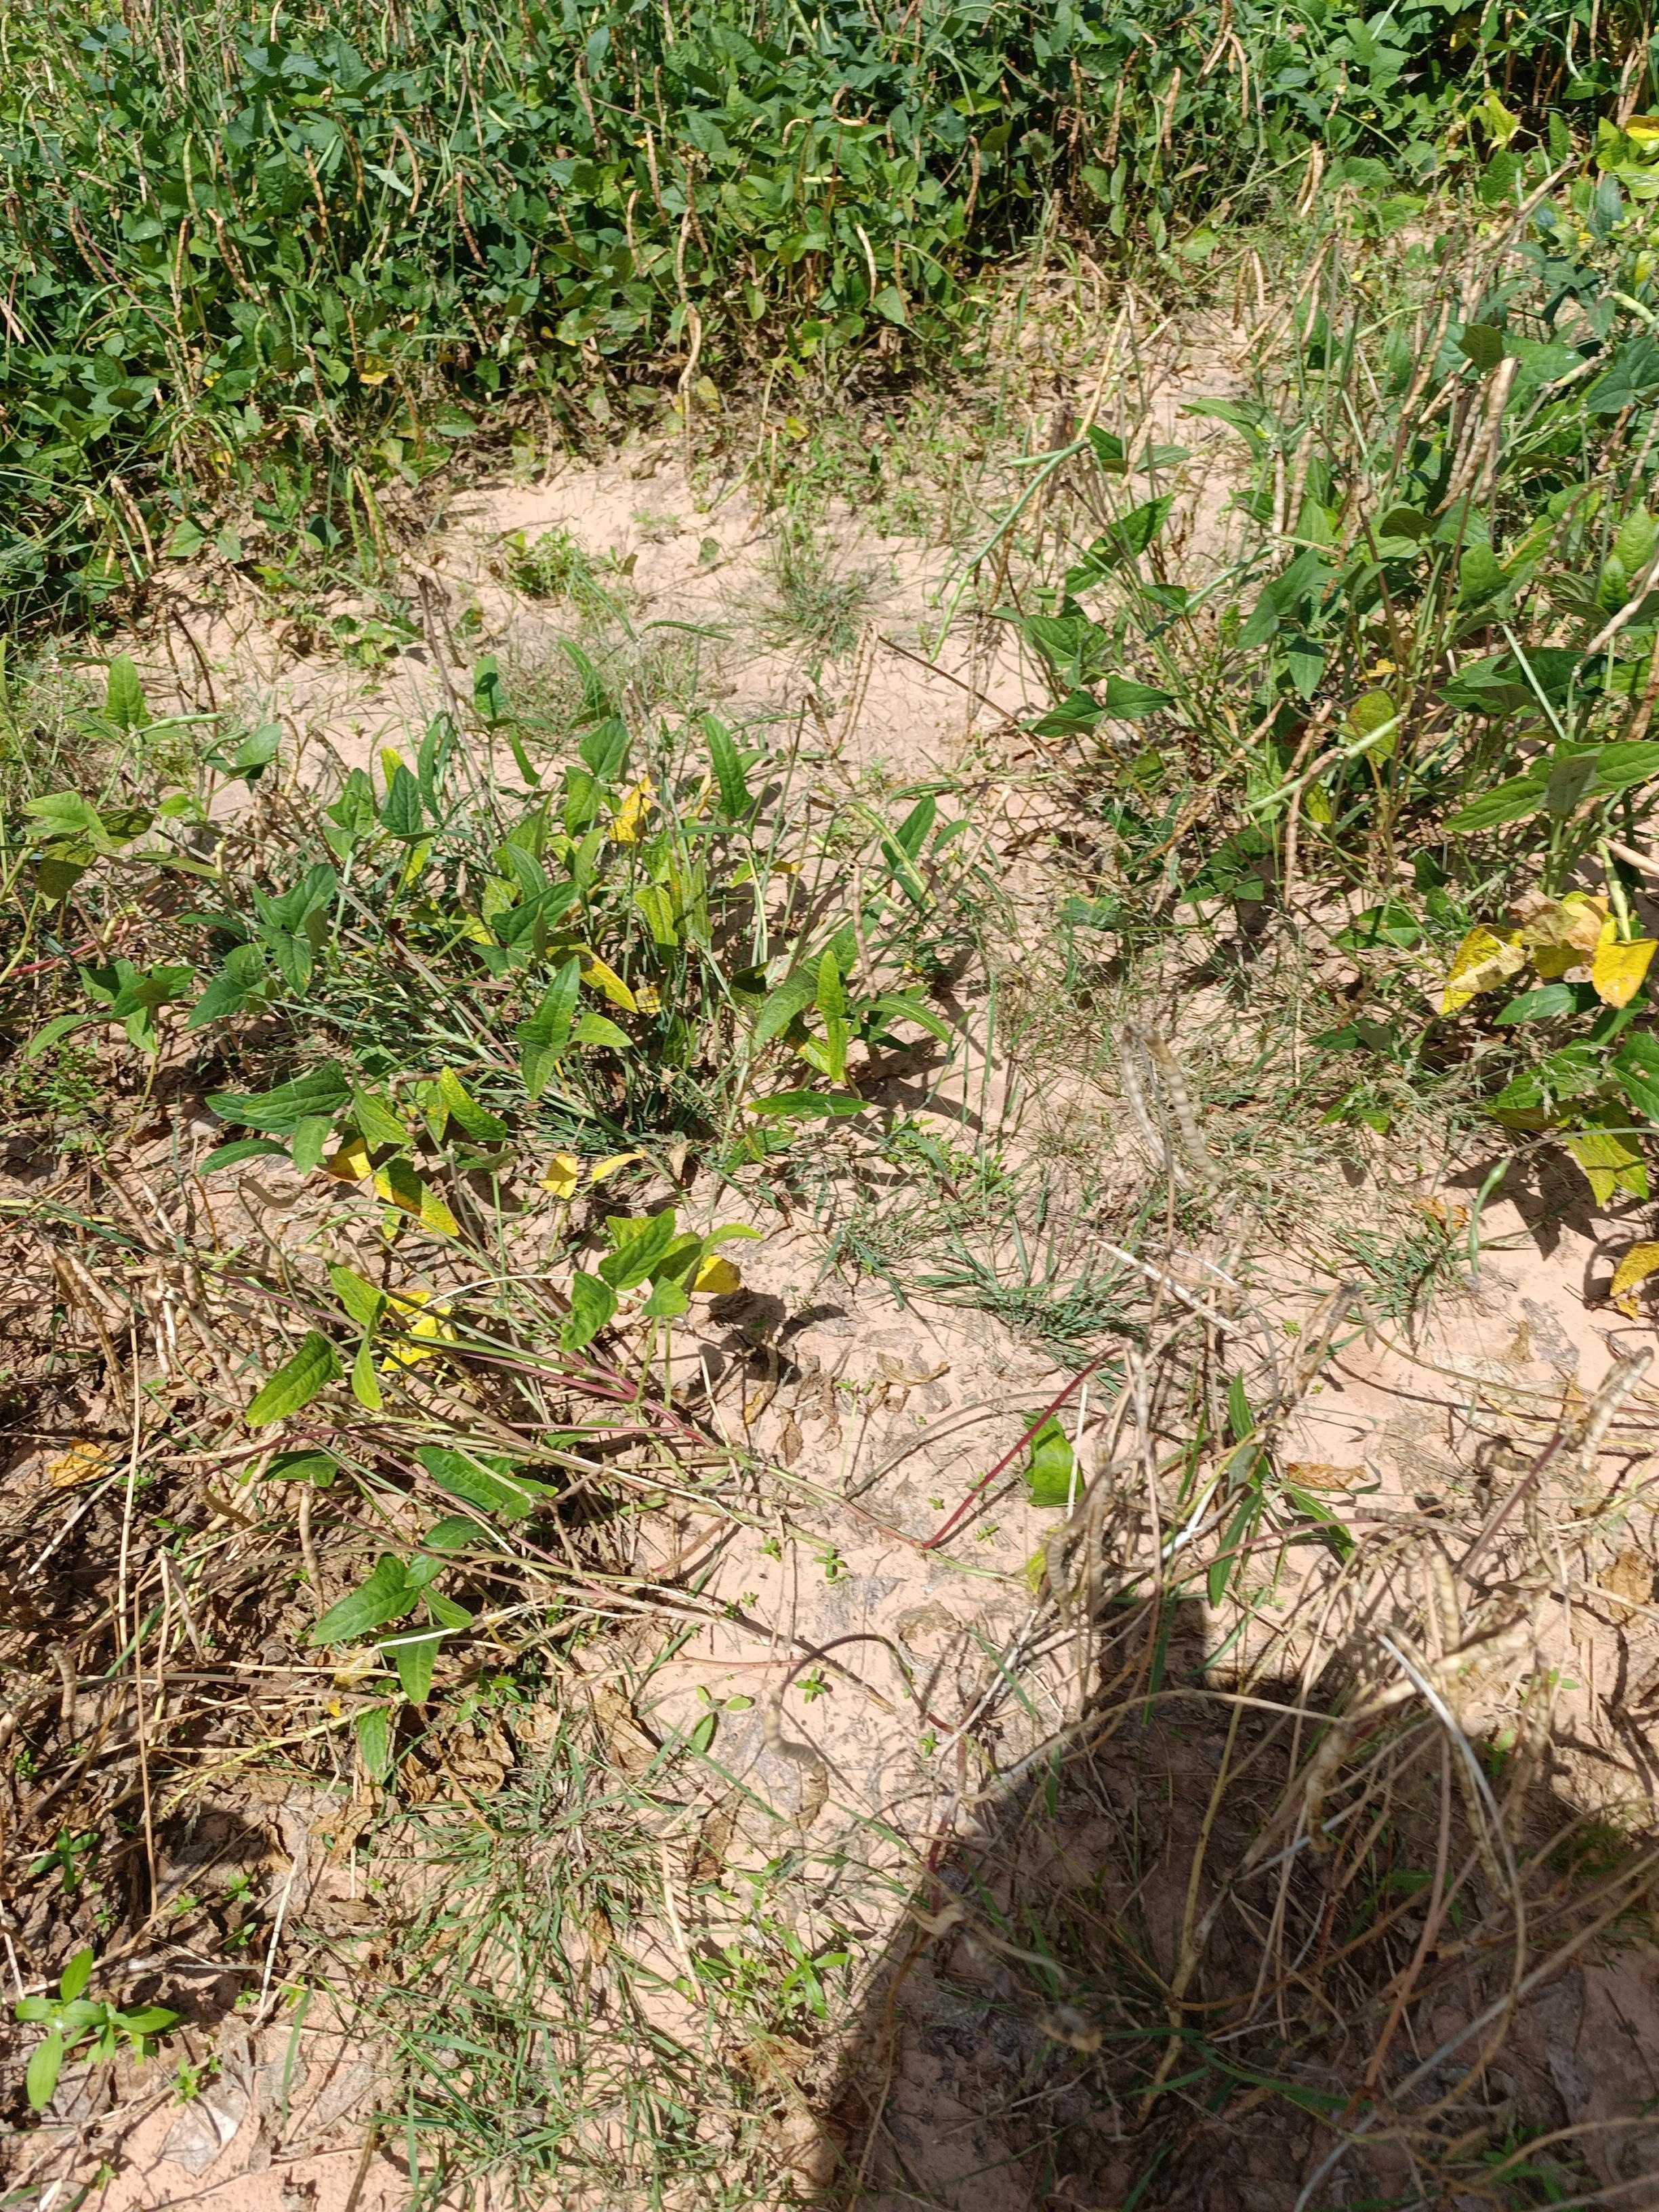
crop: cowpea
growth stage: maturity
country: Nigeria
